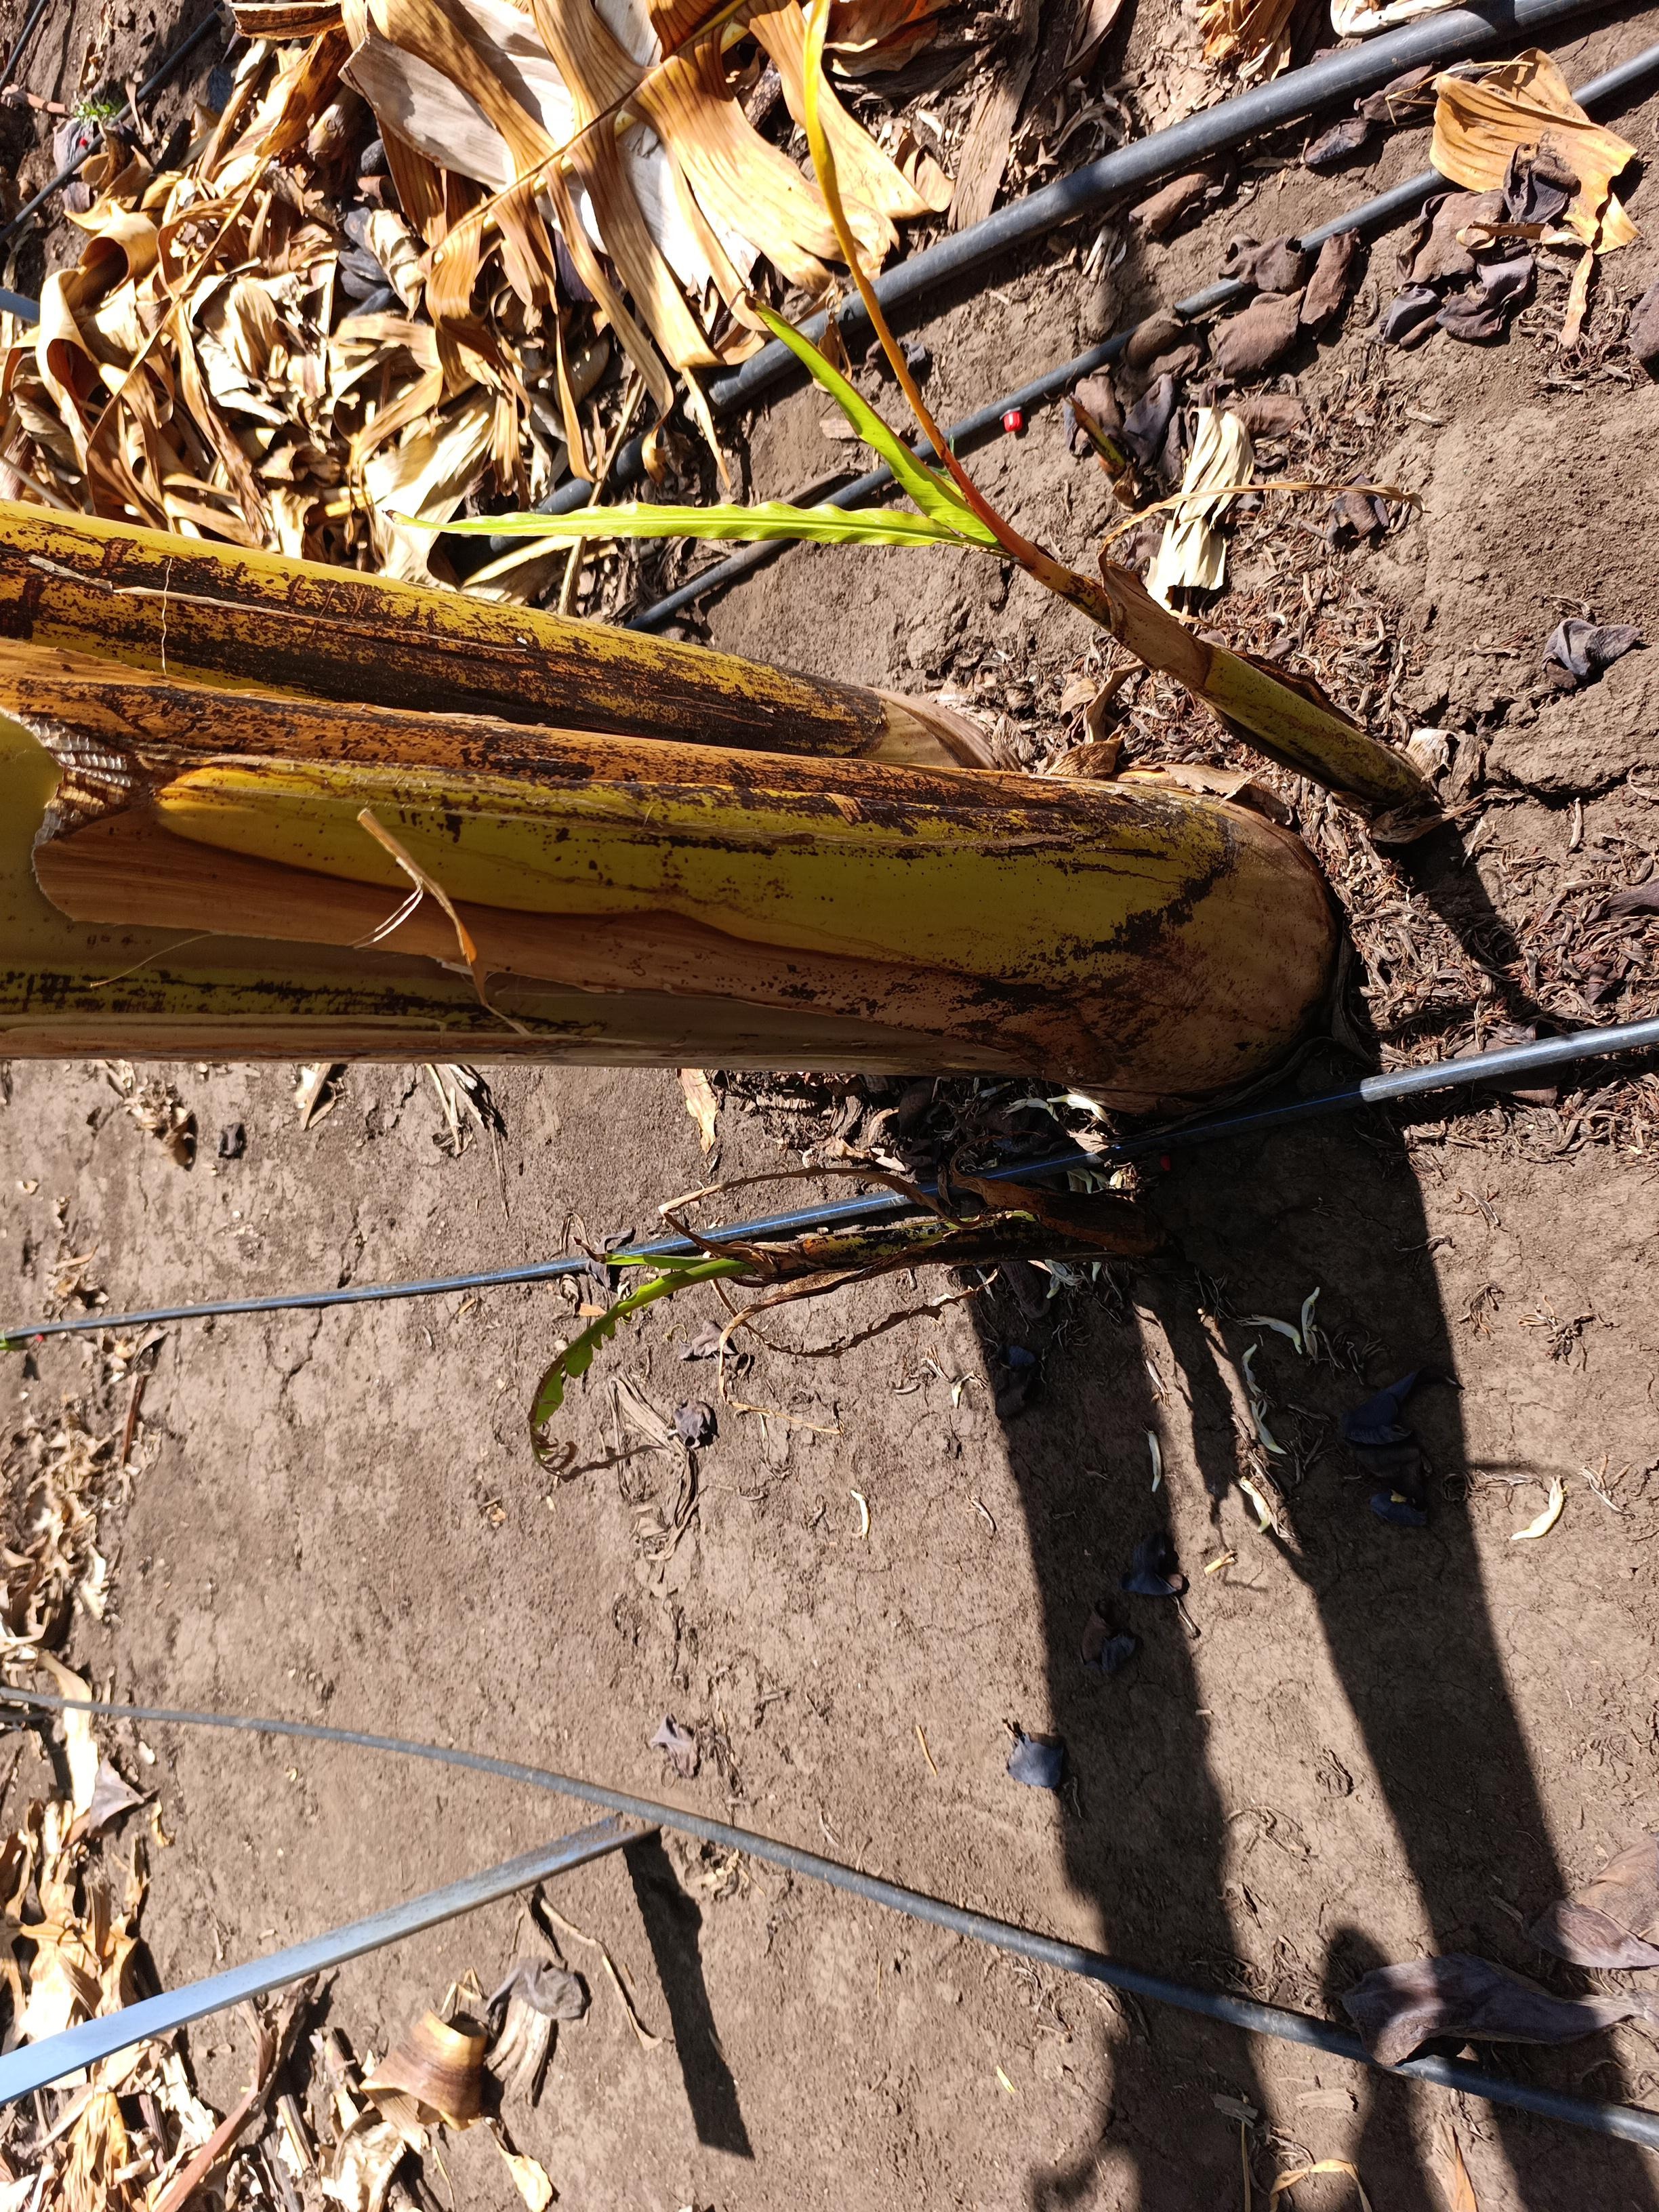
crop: banana
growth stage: emergence sucker
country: Tanzania
